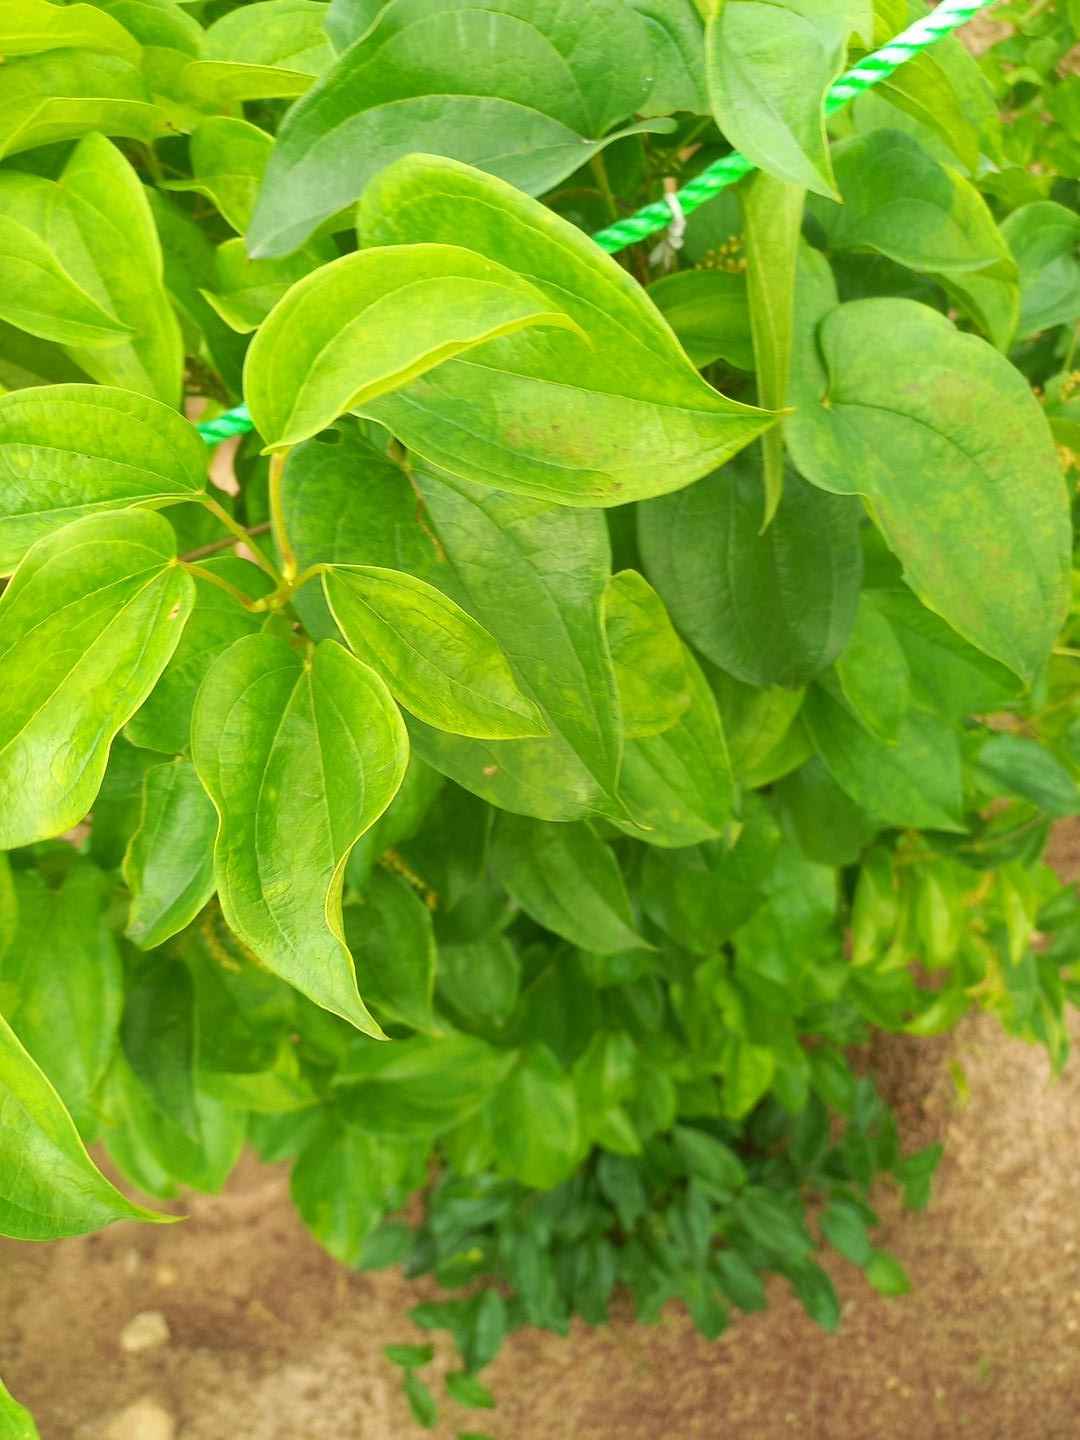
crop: yam
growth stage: vegetative
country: Nigeria
